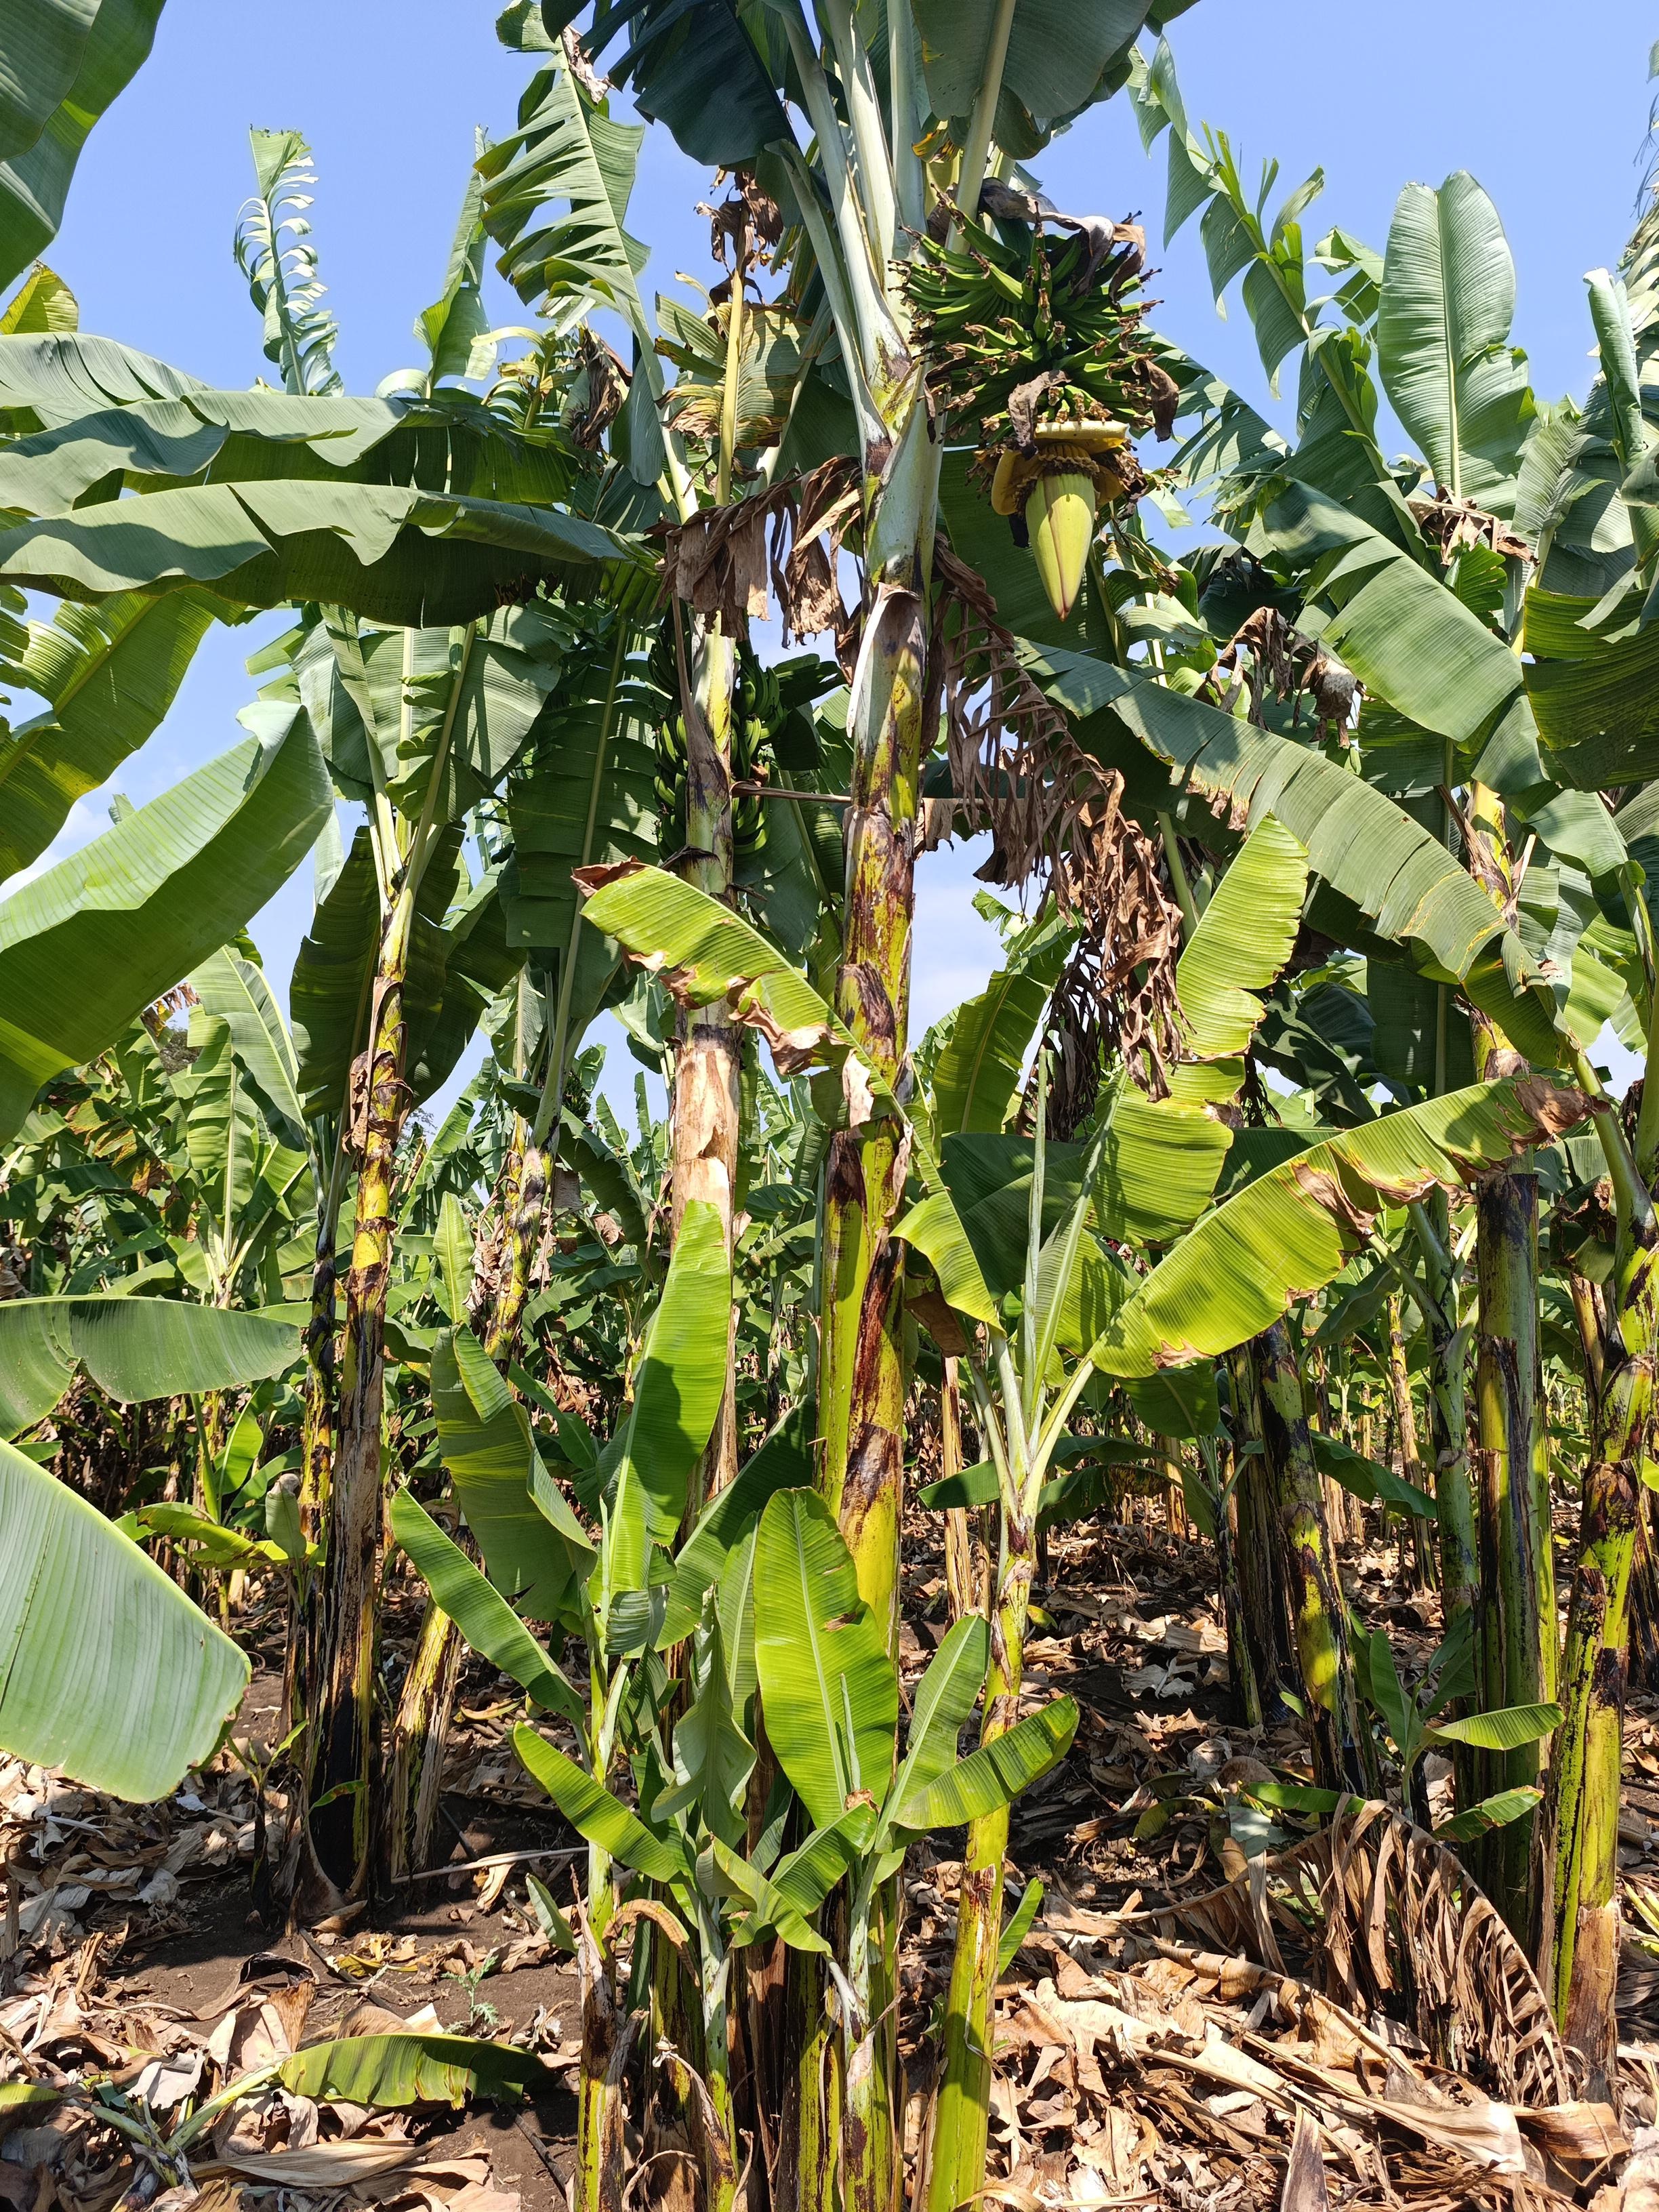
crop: banana
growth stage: development fruit
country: Tanzania
